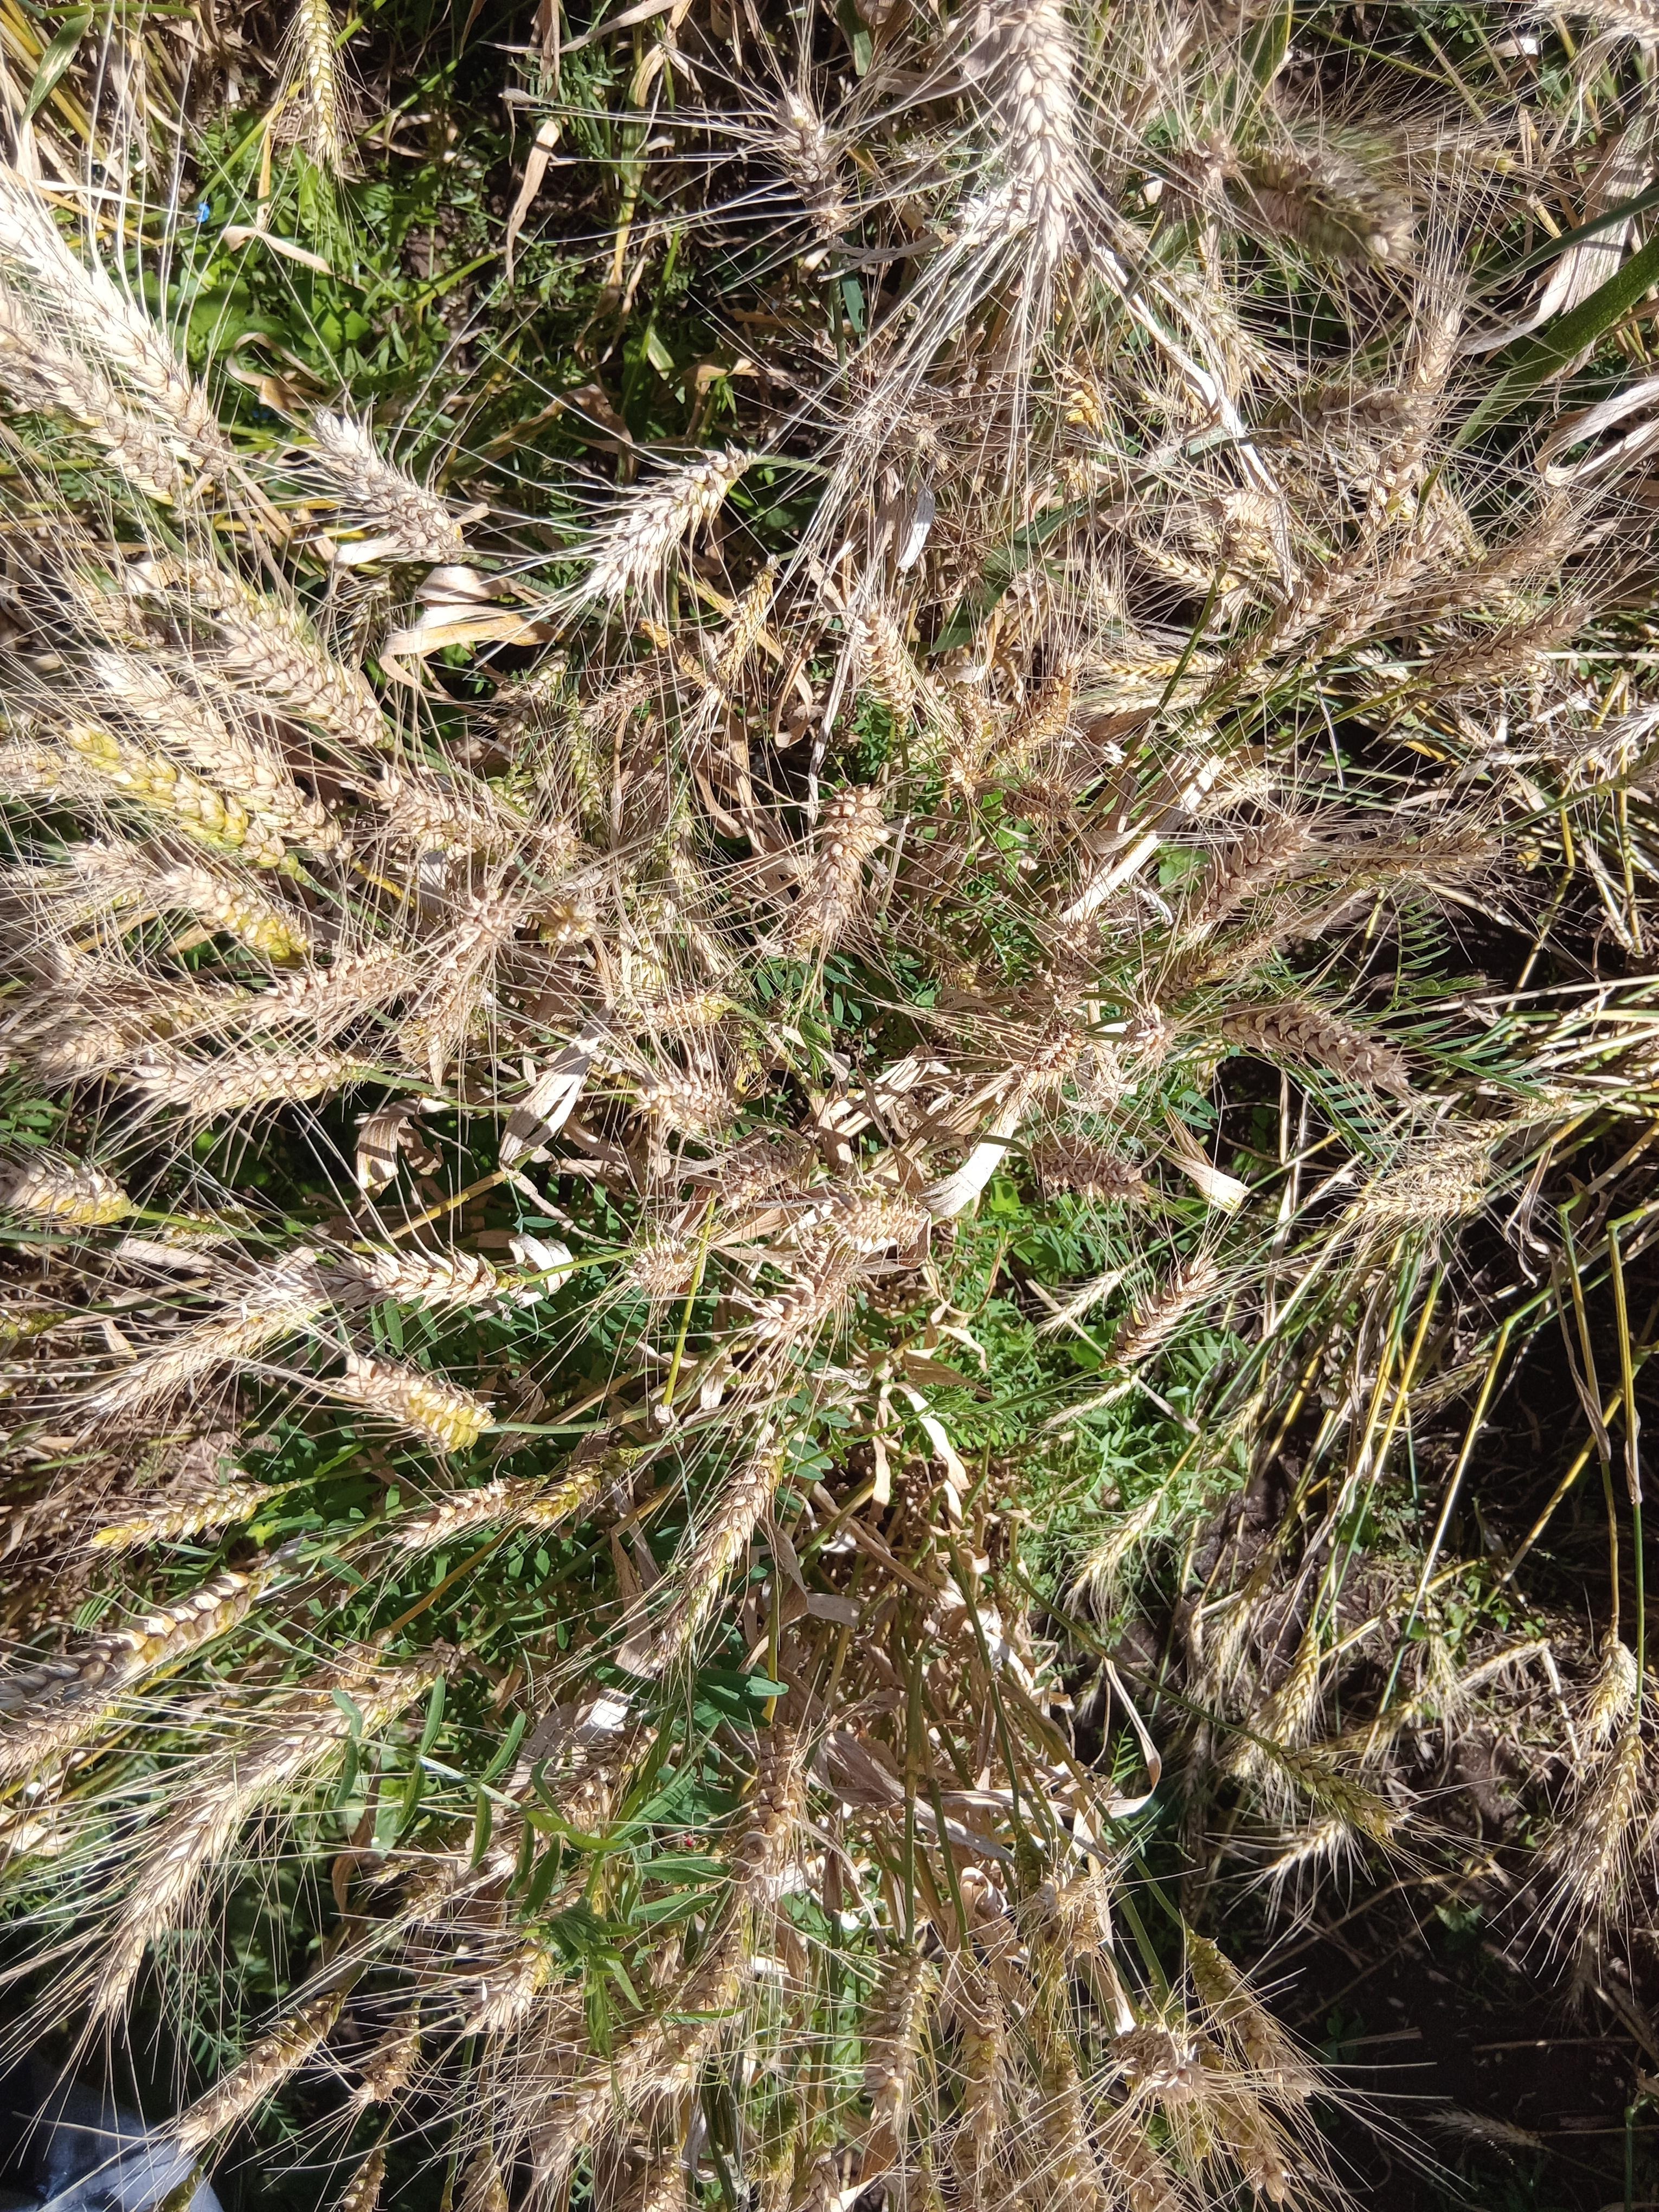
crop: wheat
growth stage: maturity
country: Kenya
